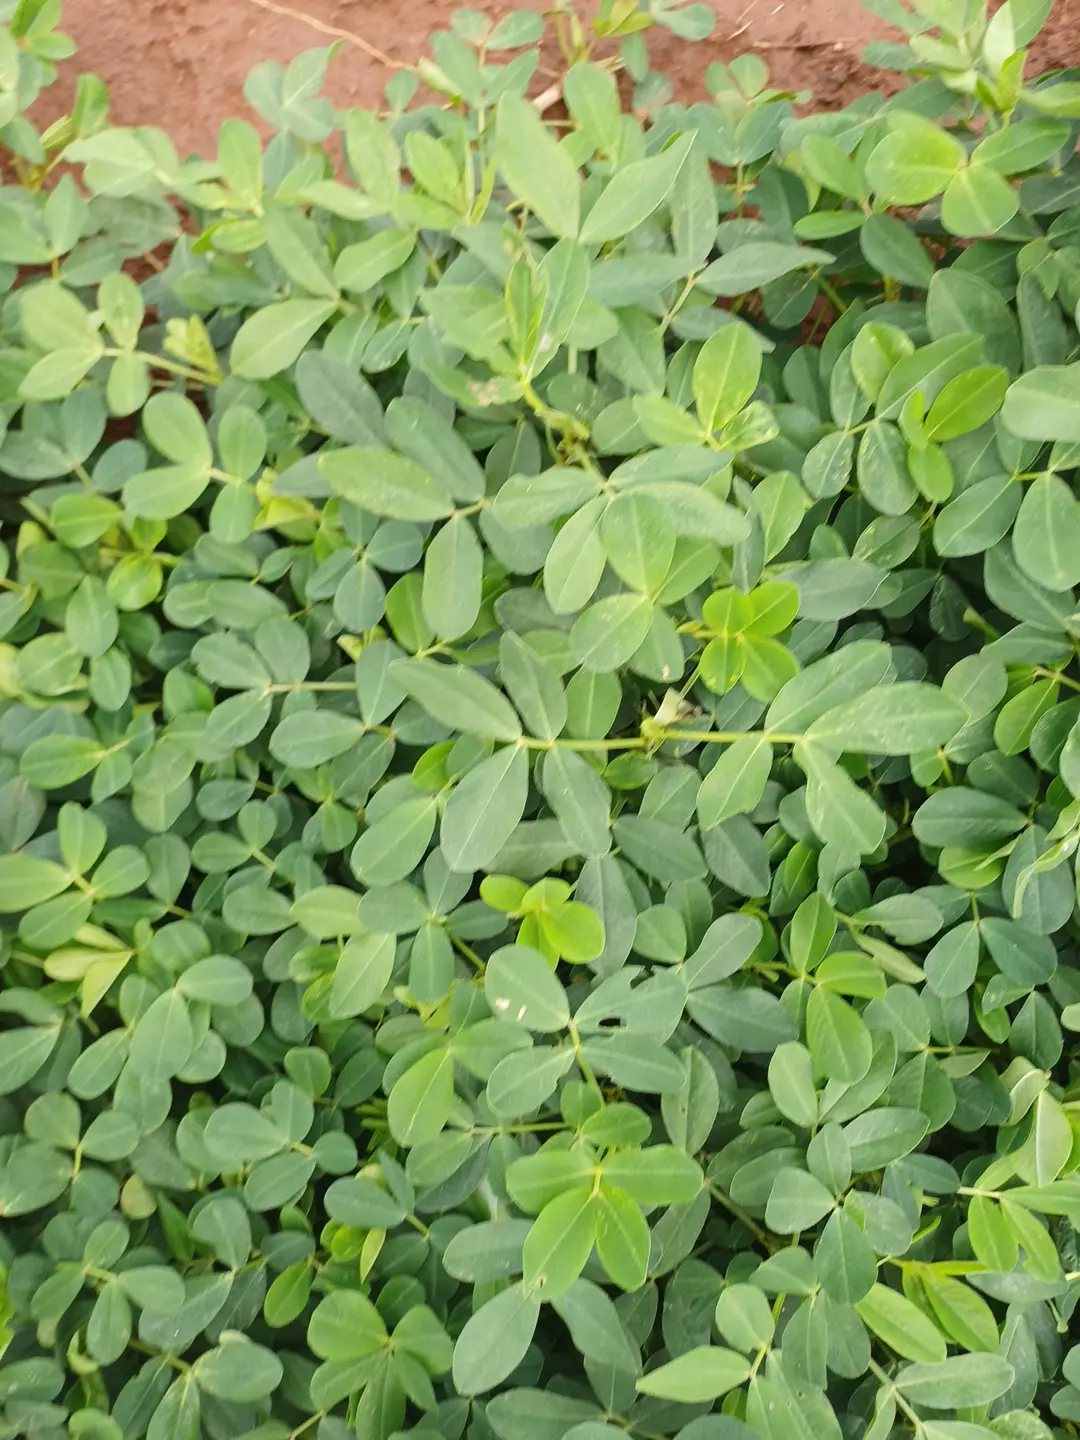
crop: groundnut
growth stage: flowering
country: Kenya
